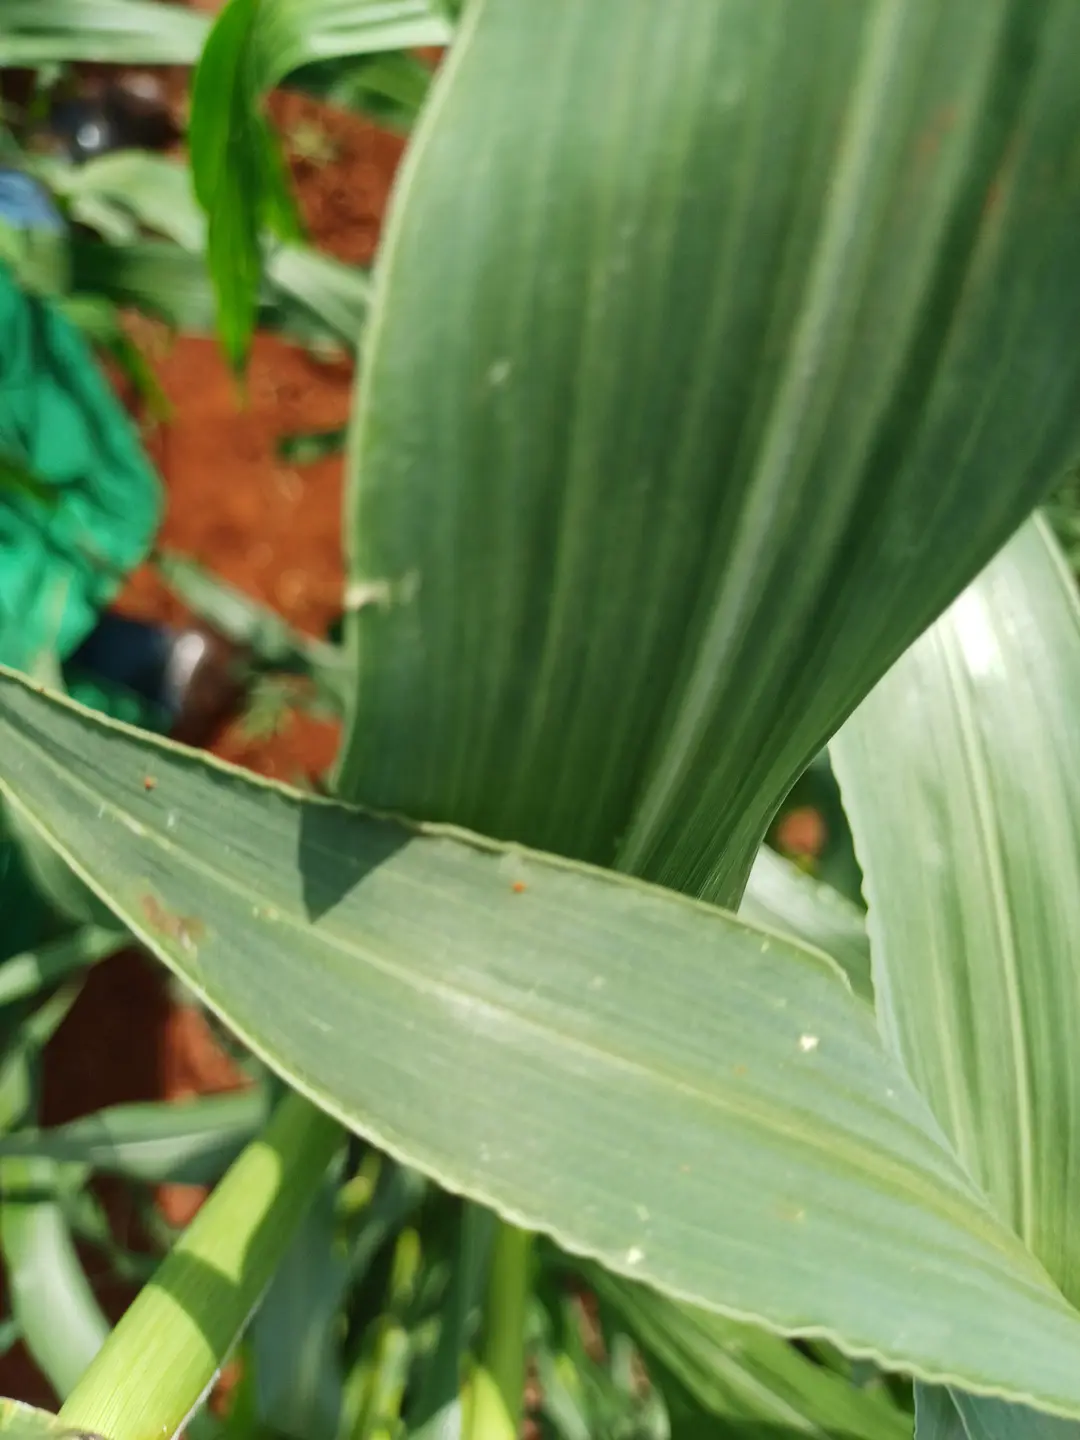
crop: pearl millet
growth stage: flowering
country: Kenya
